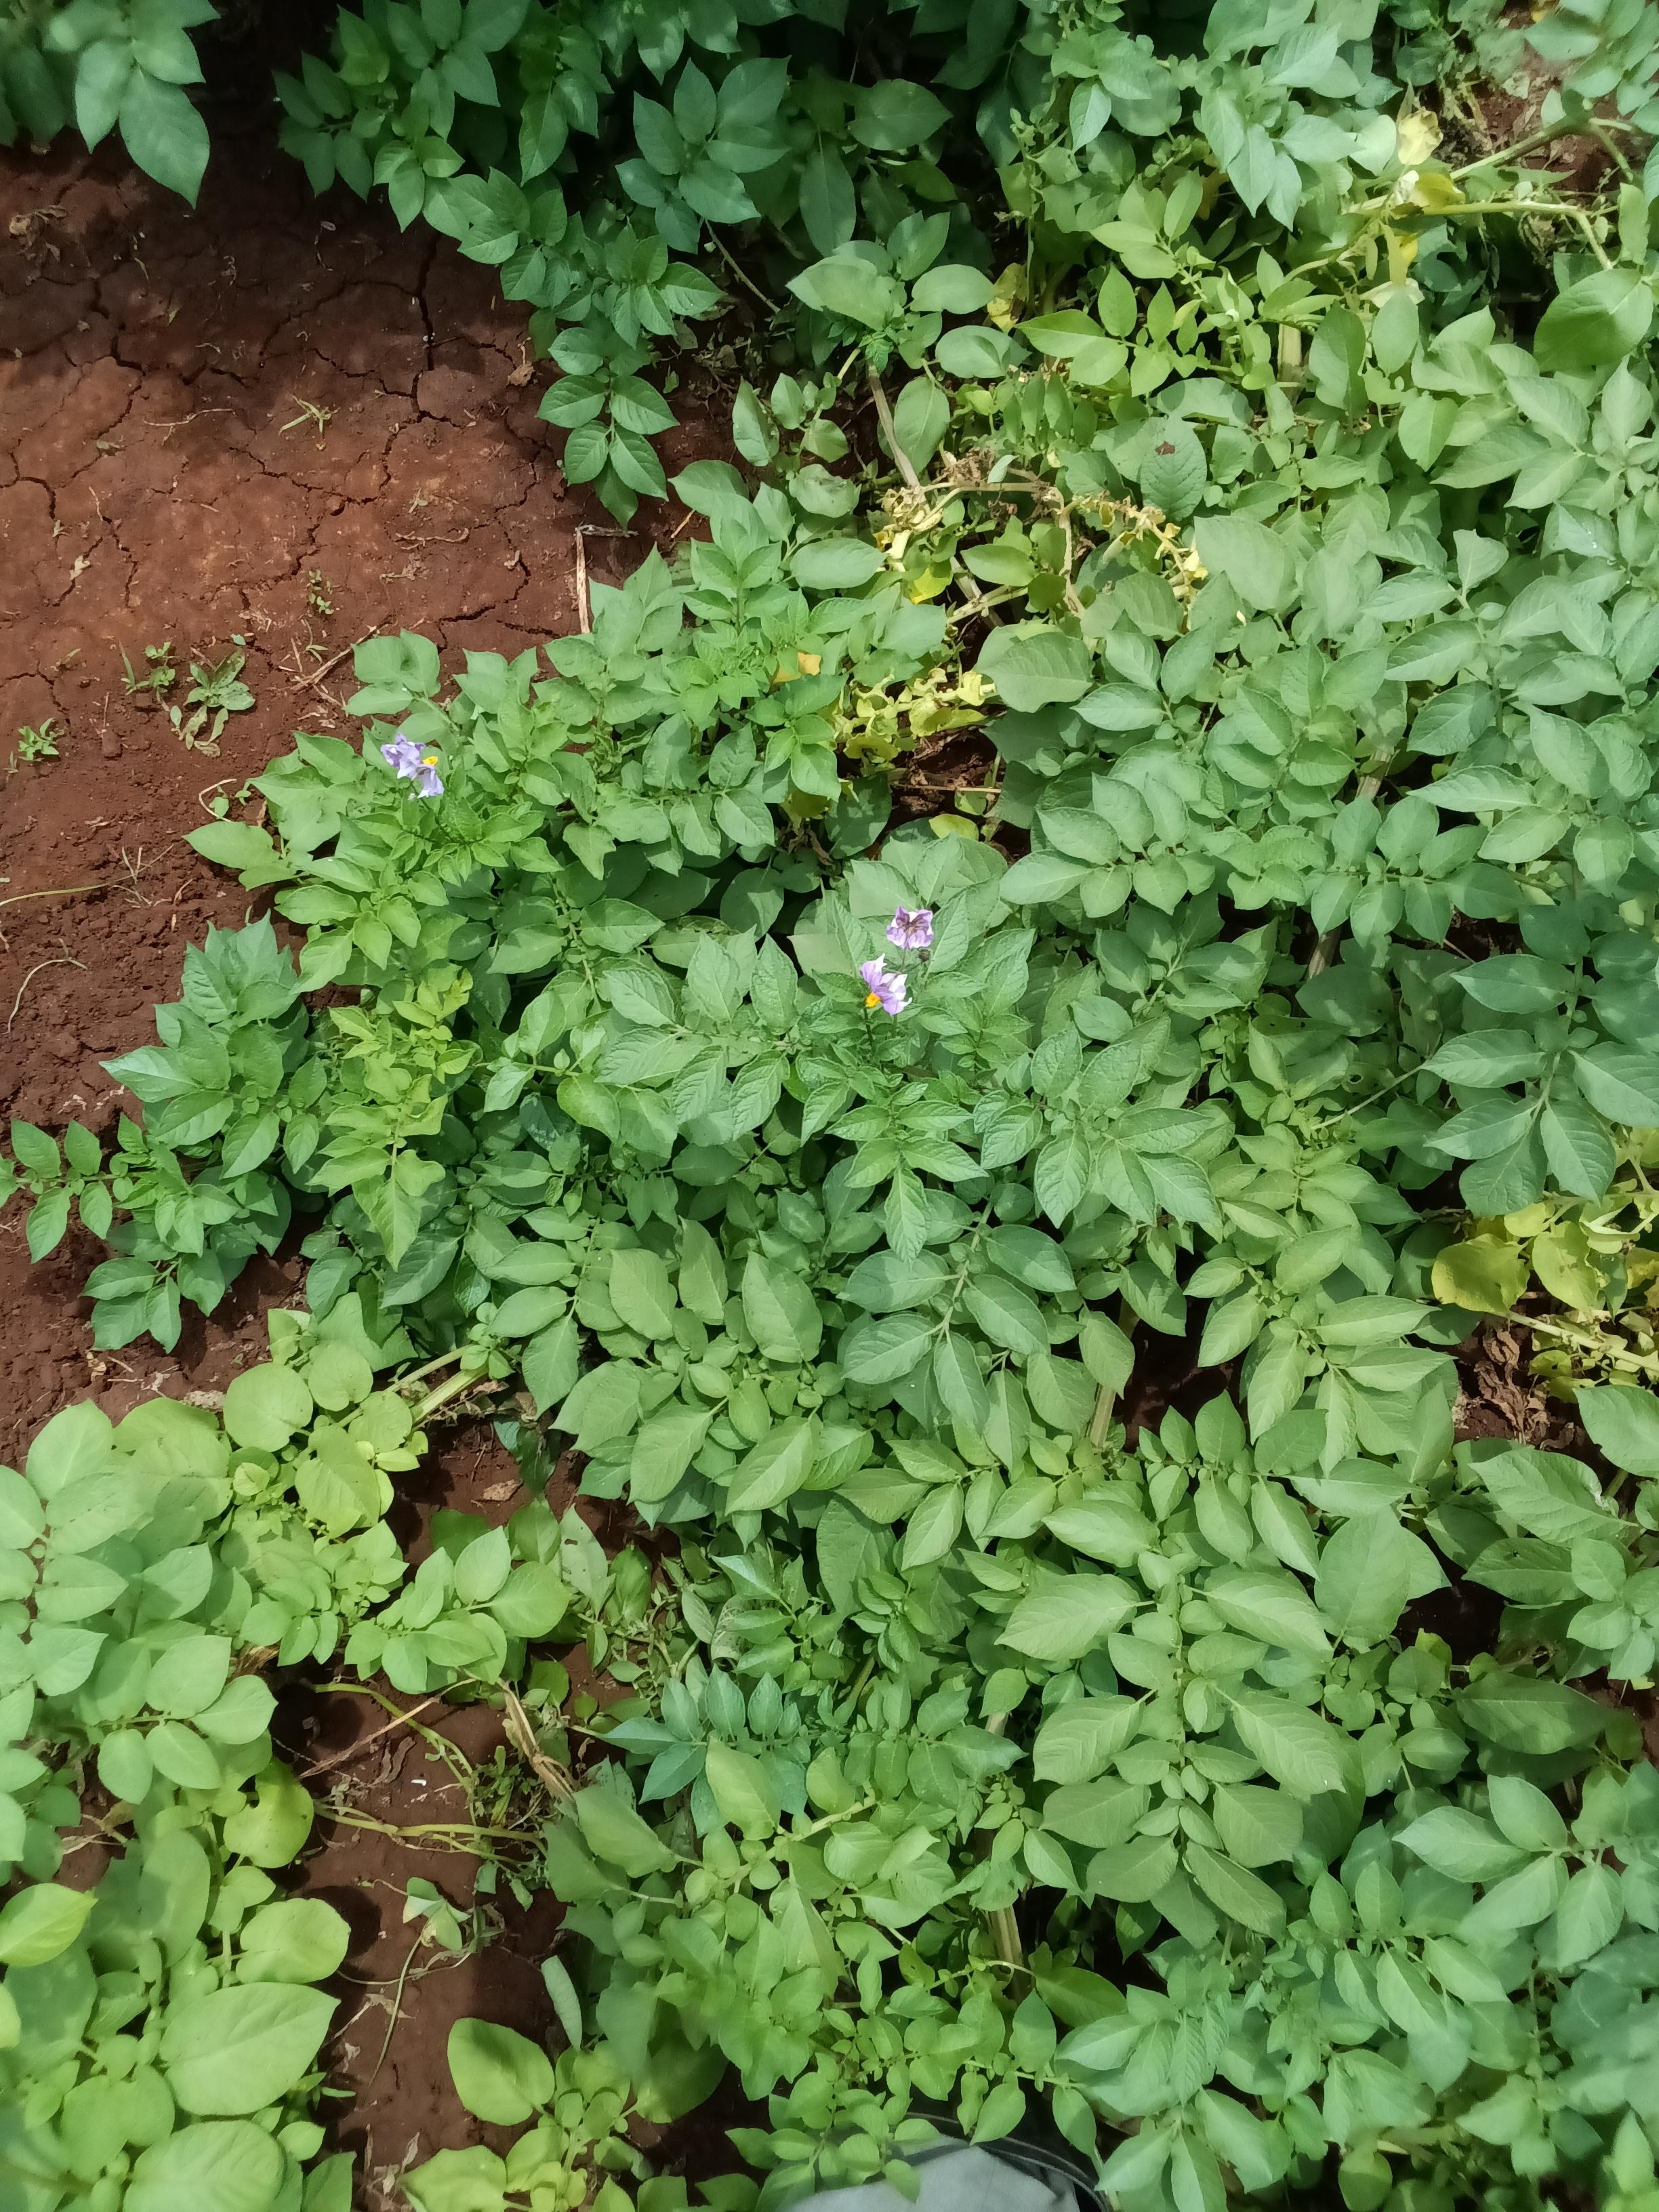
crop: potato
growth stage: maturity
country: Kenya
